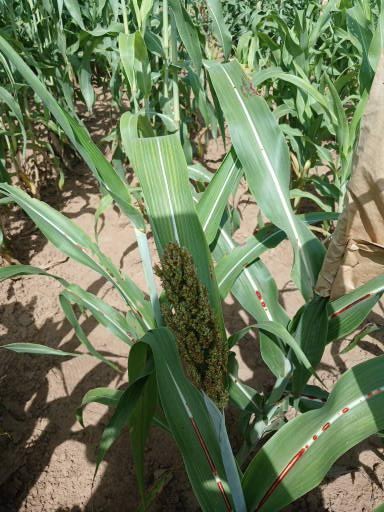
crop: sorghum
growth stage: filling grain
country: Senegal
